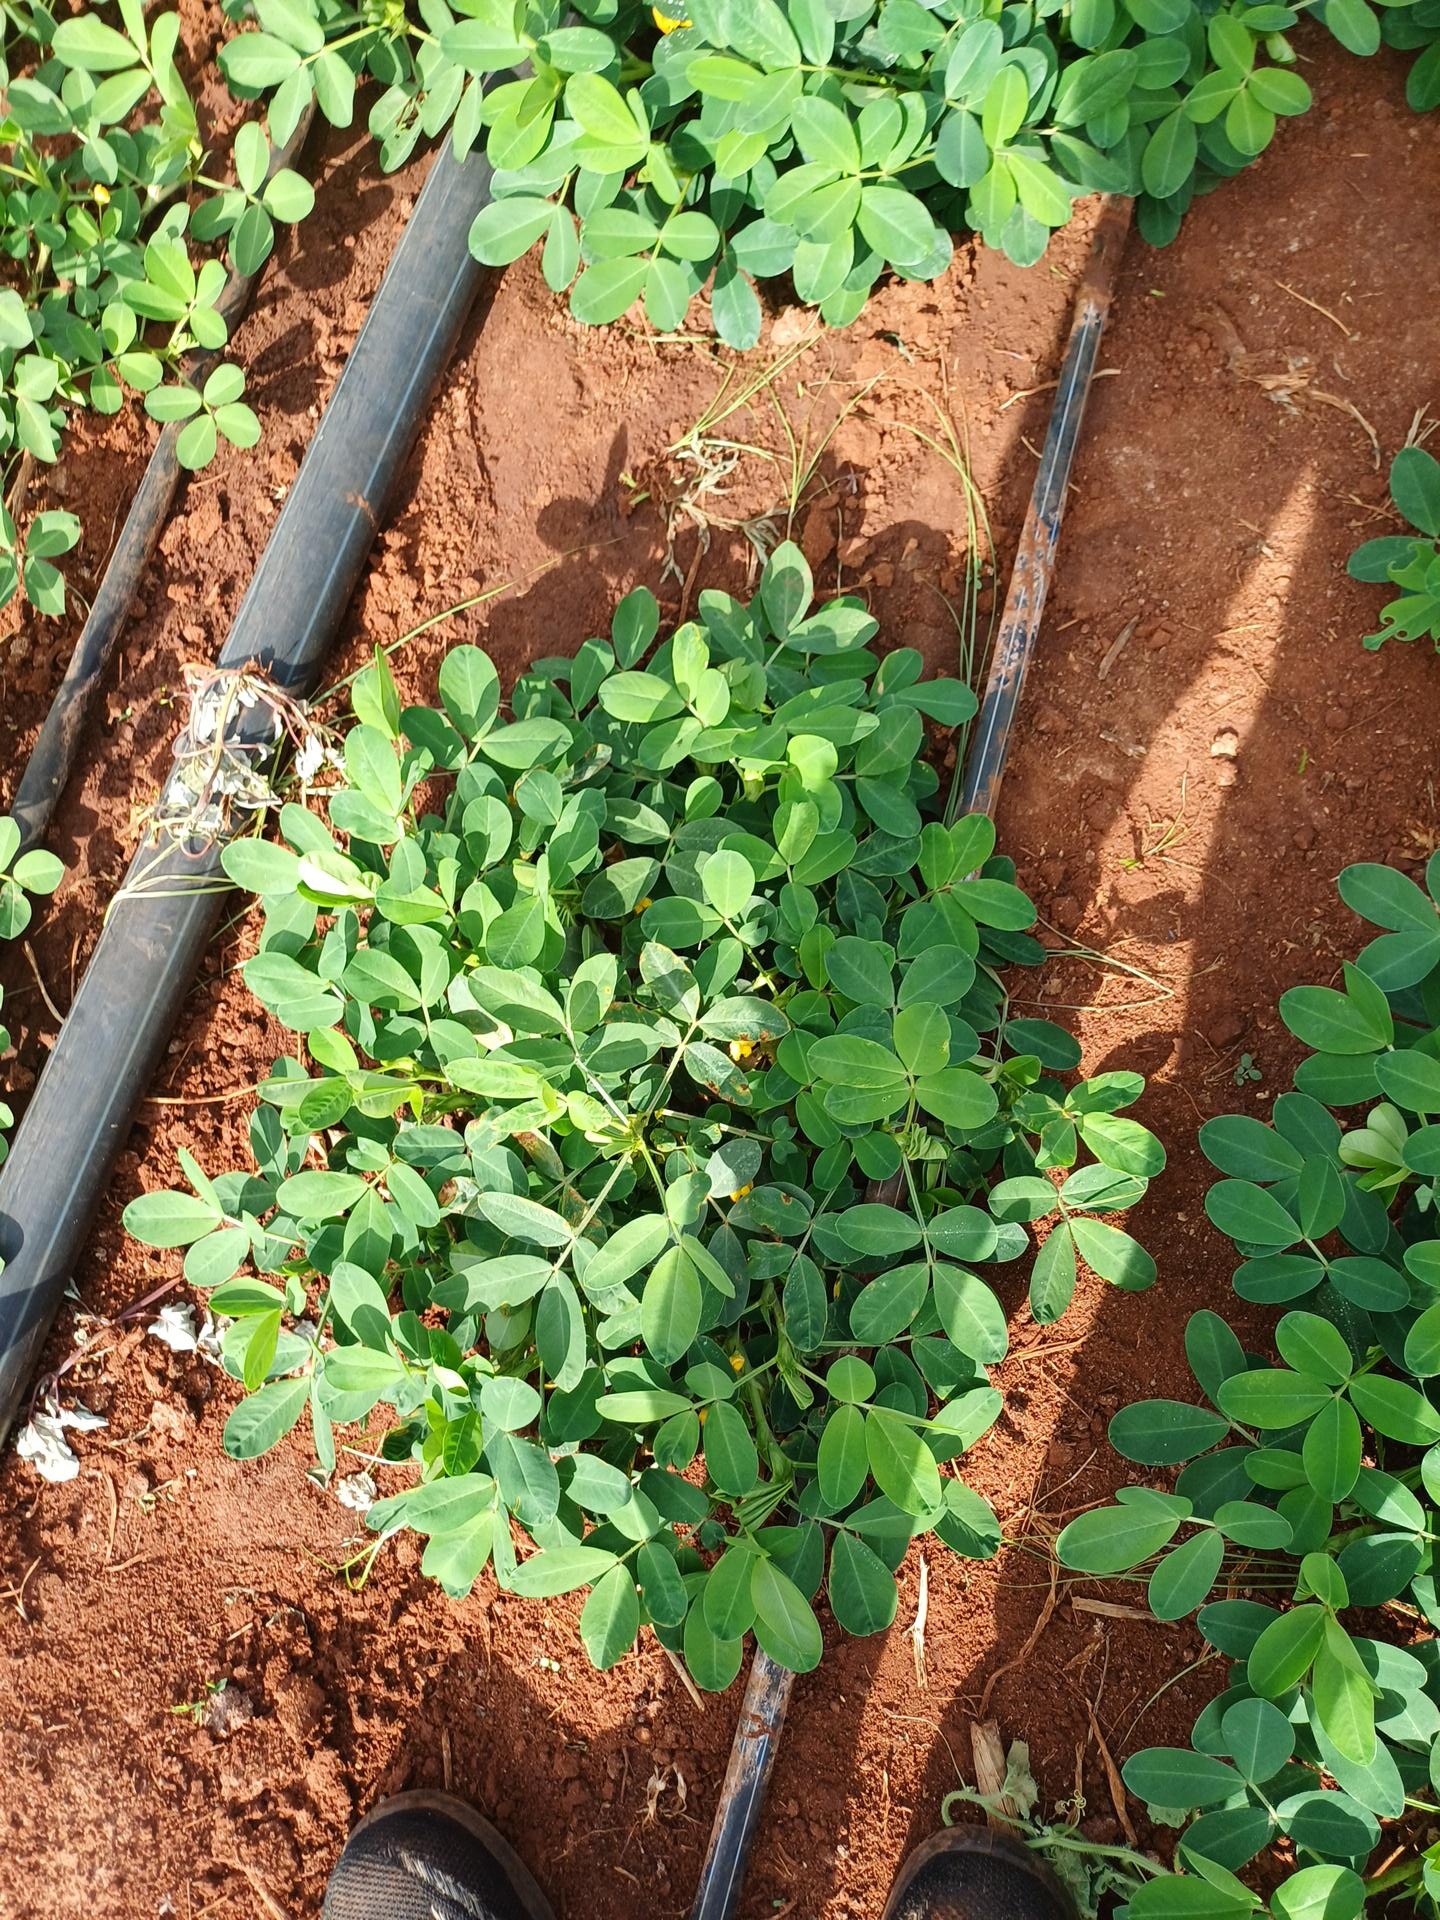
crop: groundnut
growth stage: flowering
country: Kenya
